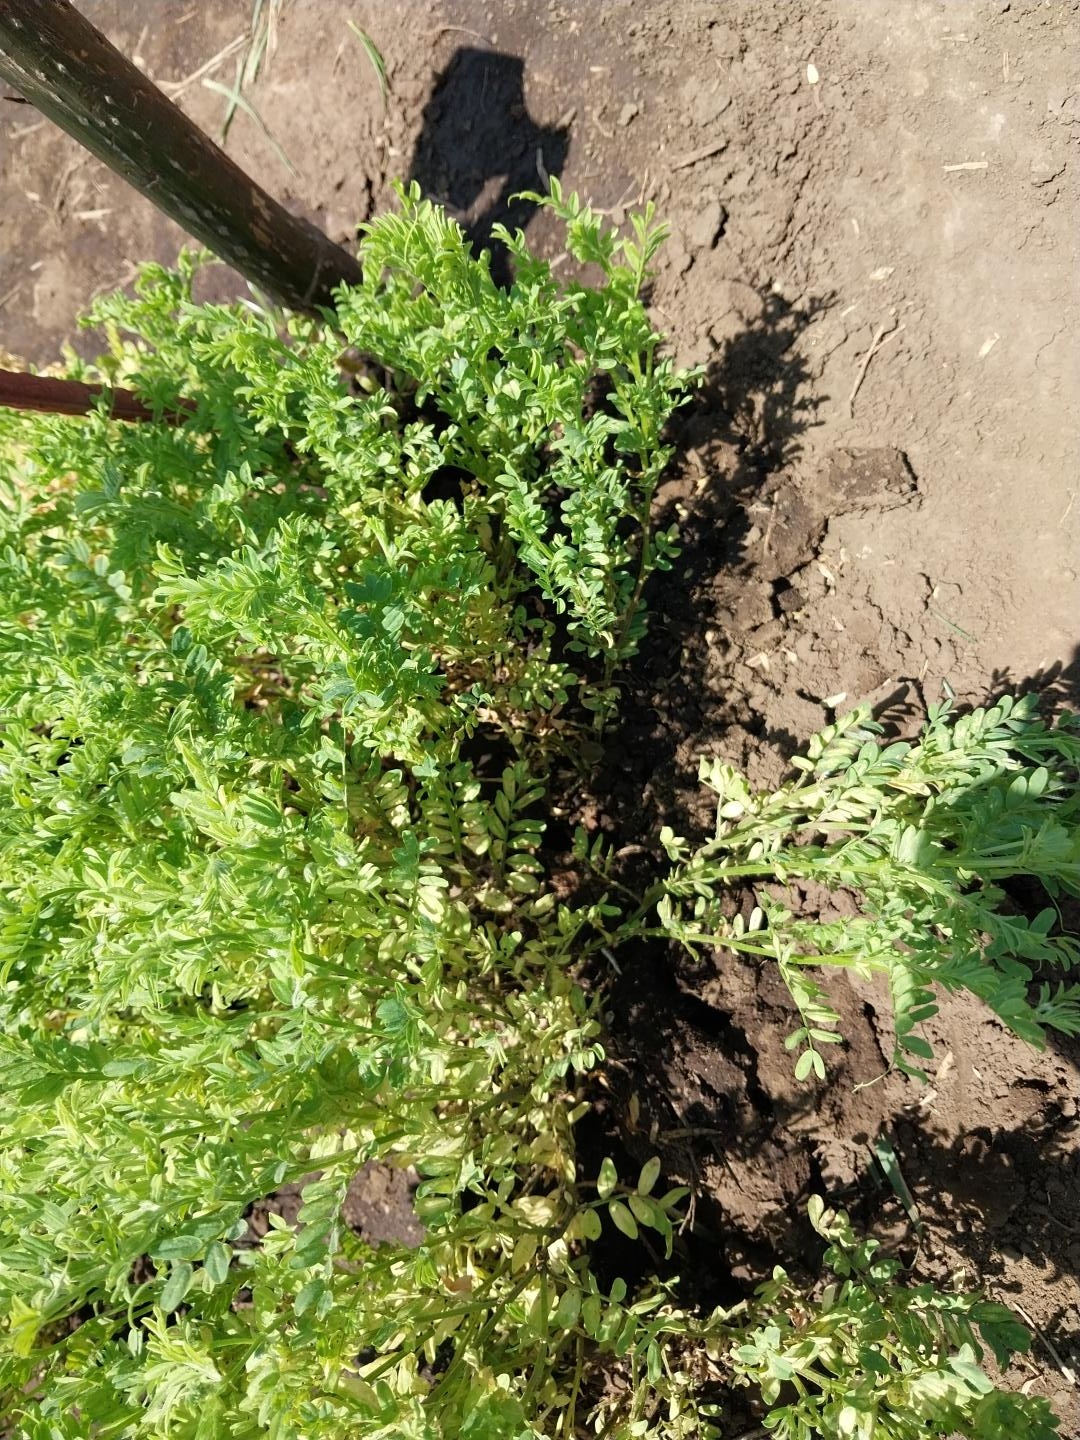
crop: lentil
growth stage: flowering
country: Tanzania
